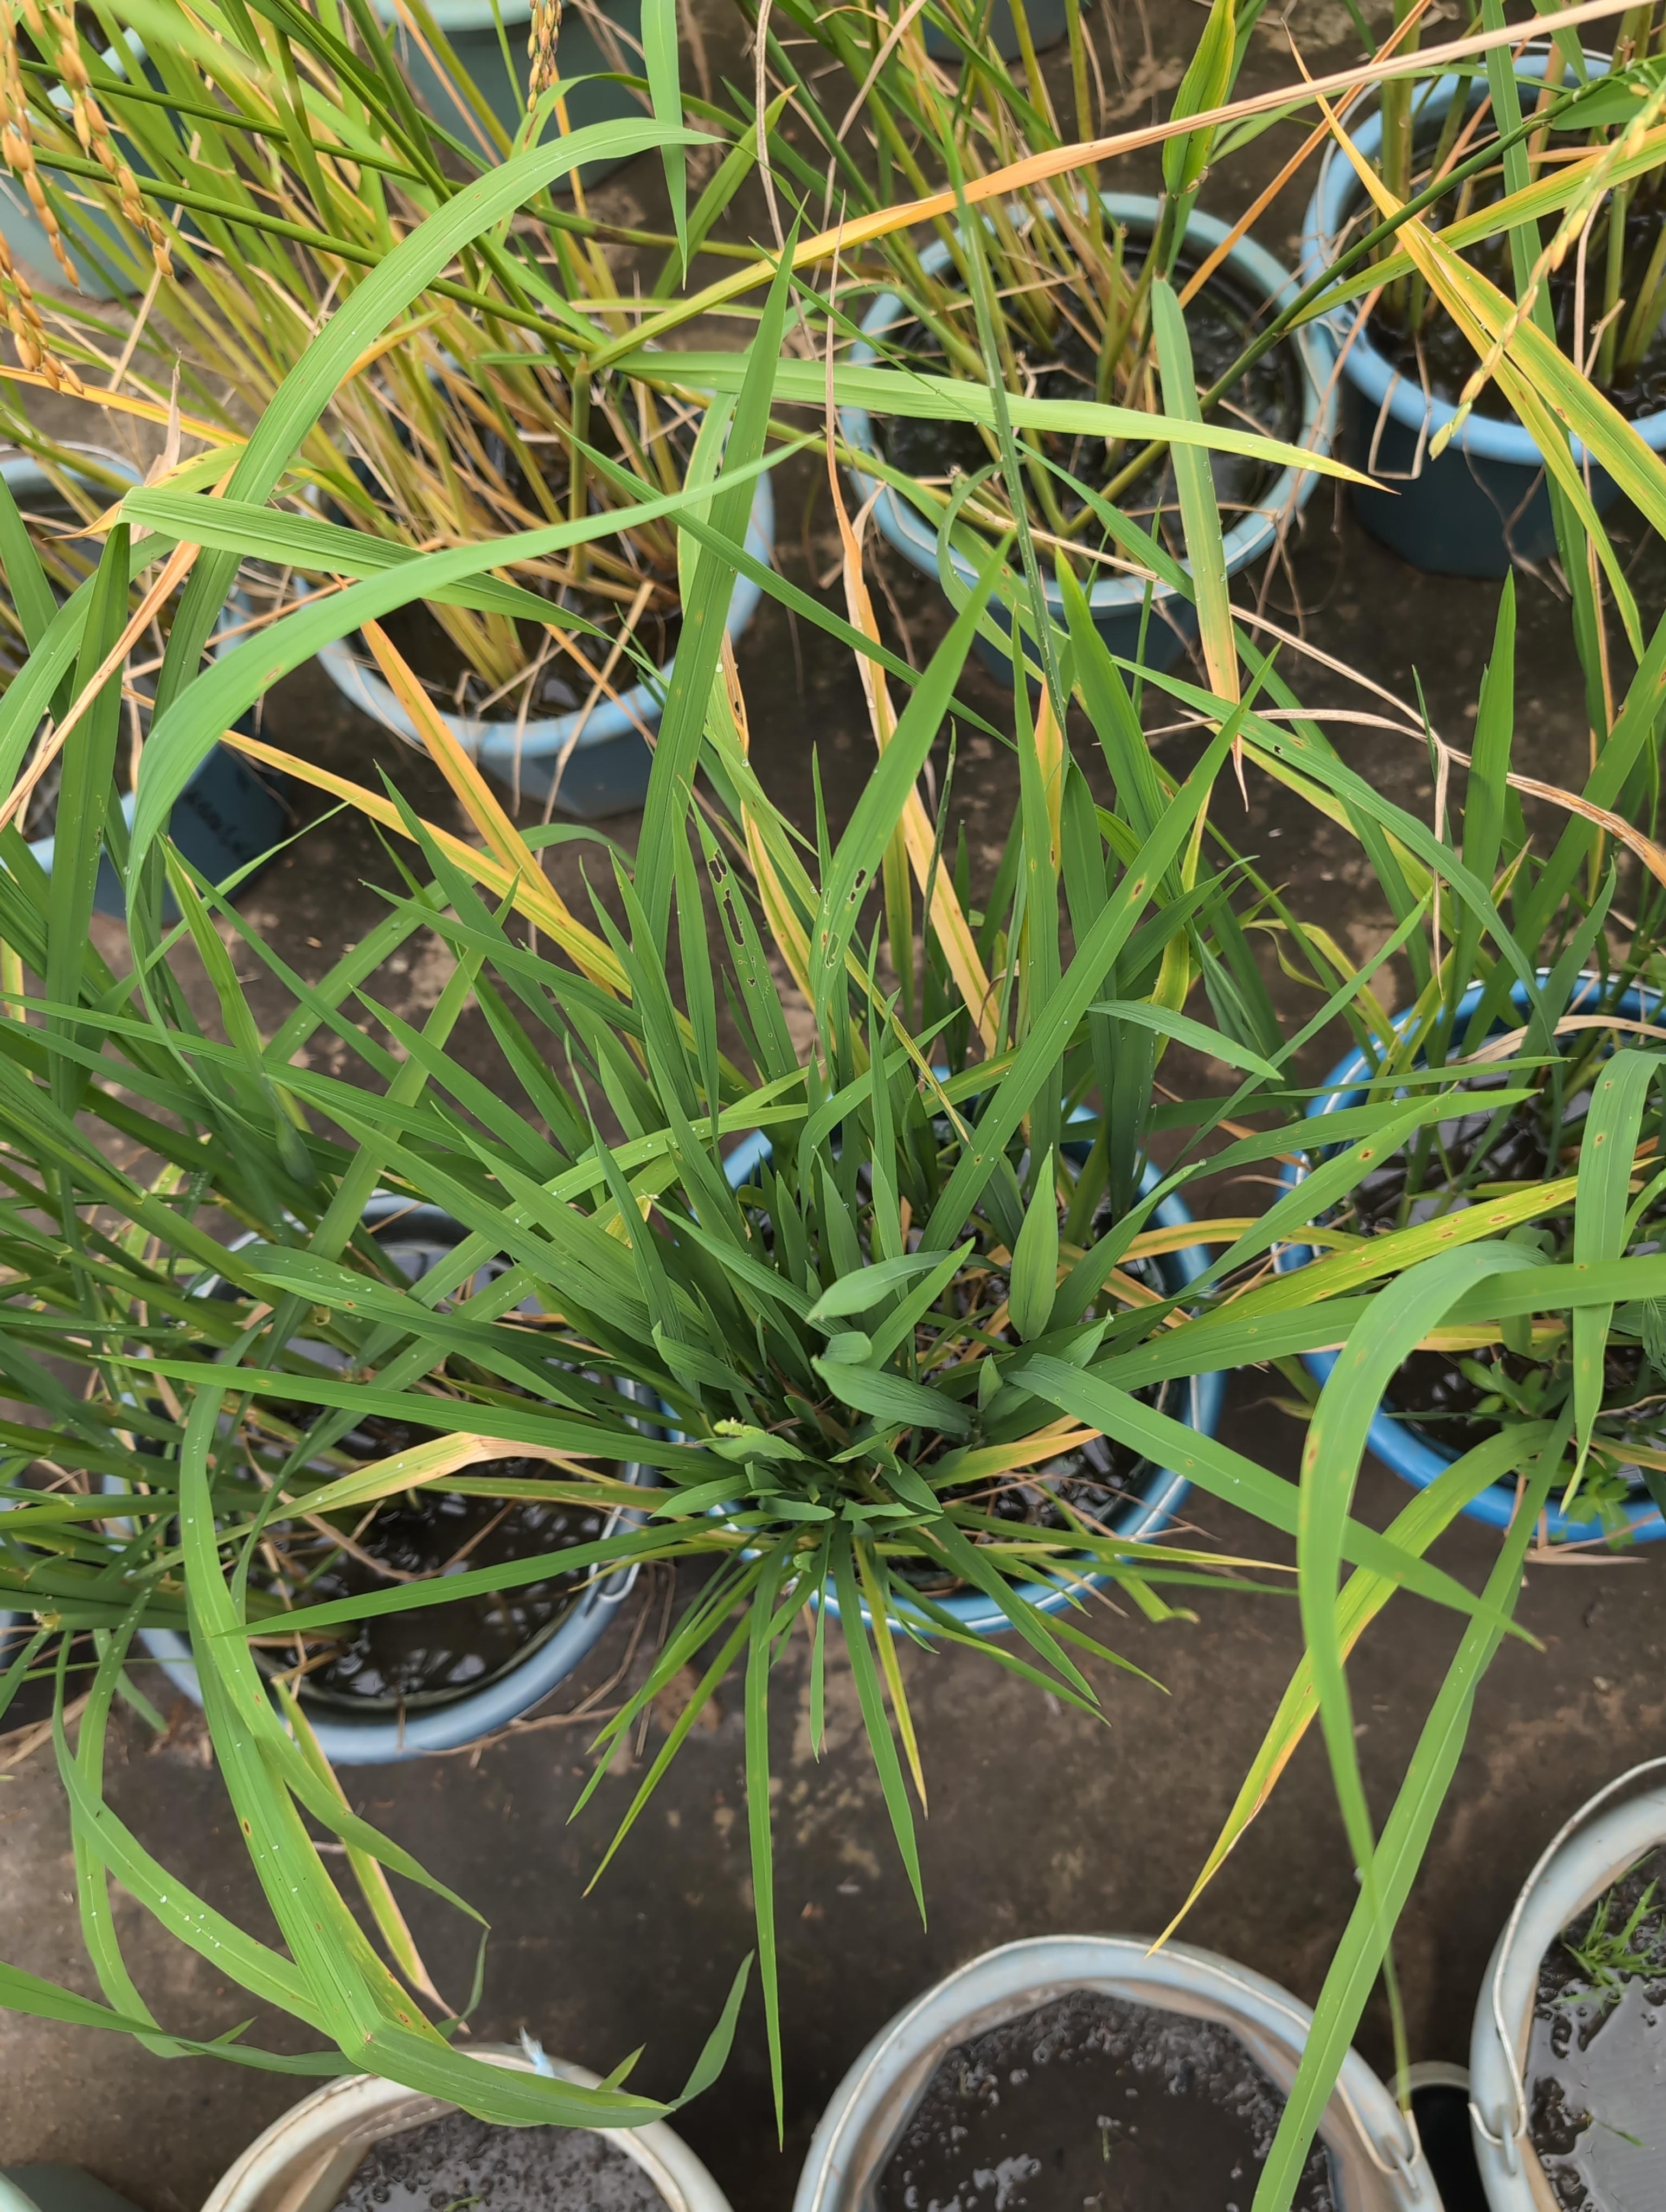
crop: rice
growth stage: booting
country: Côte d'Ivoire
